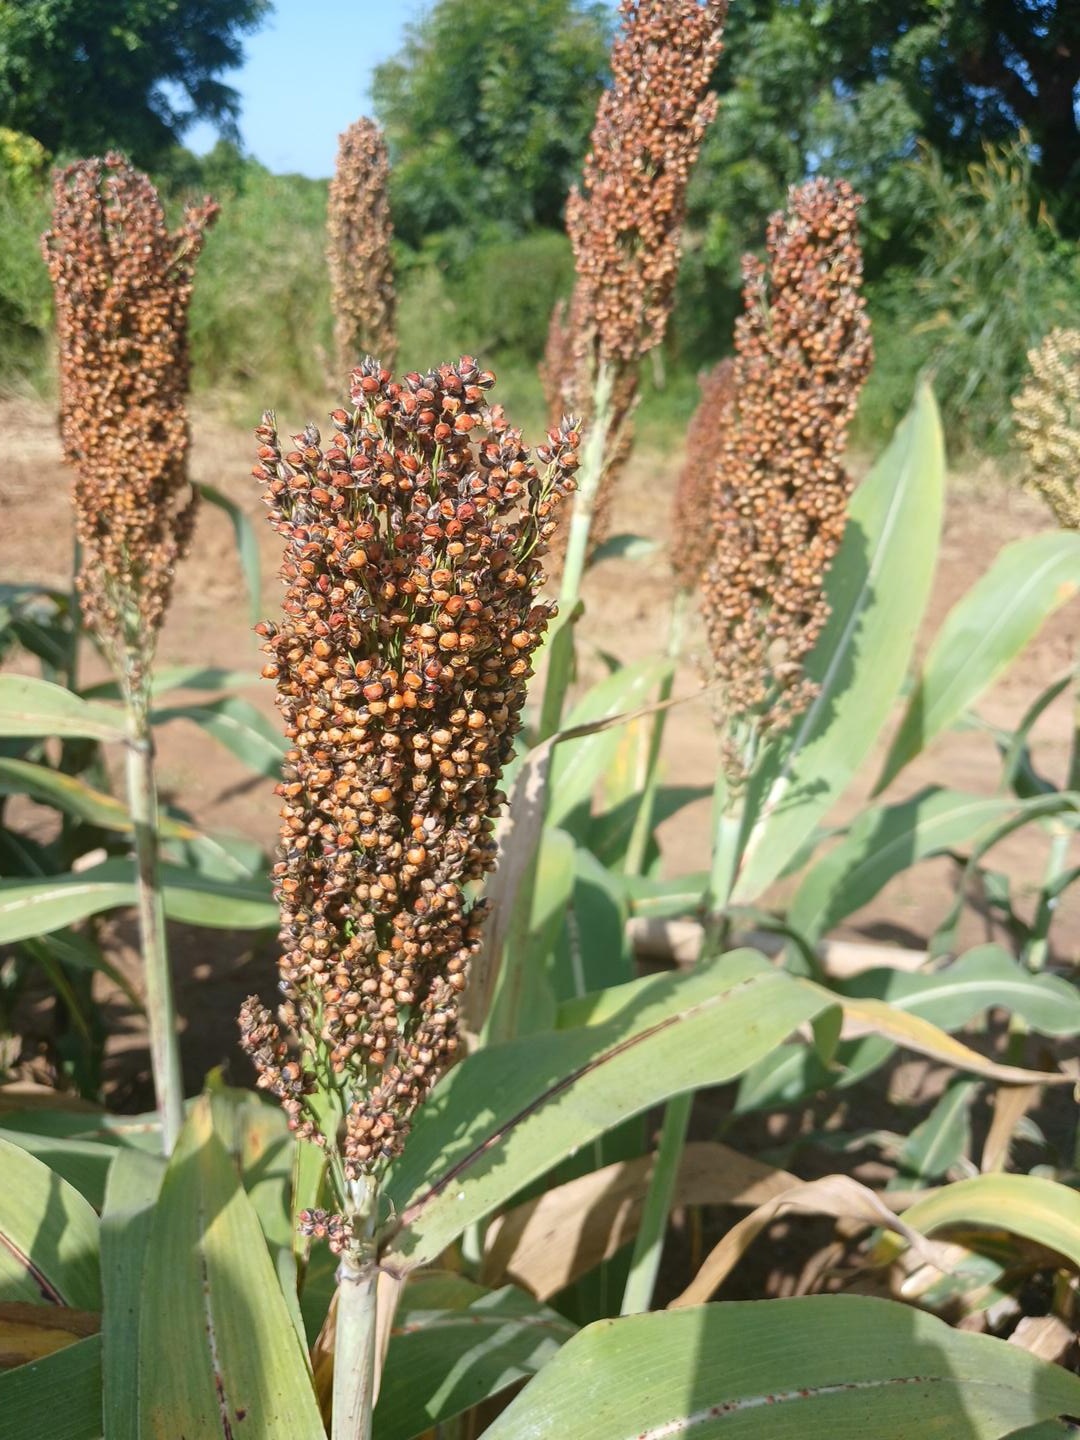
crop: sorghum
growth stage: maturity
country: Senegal
